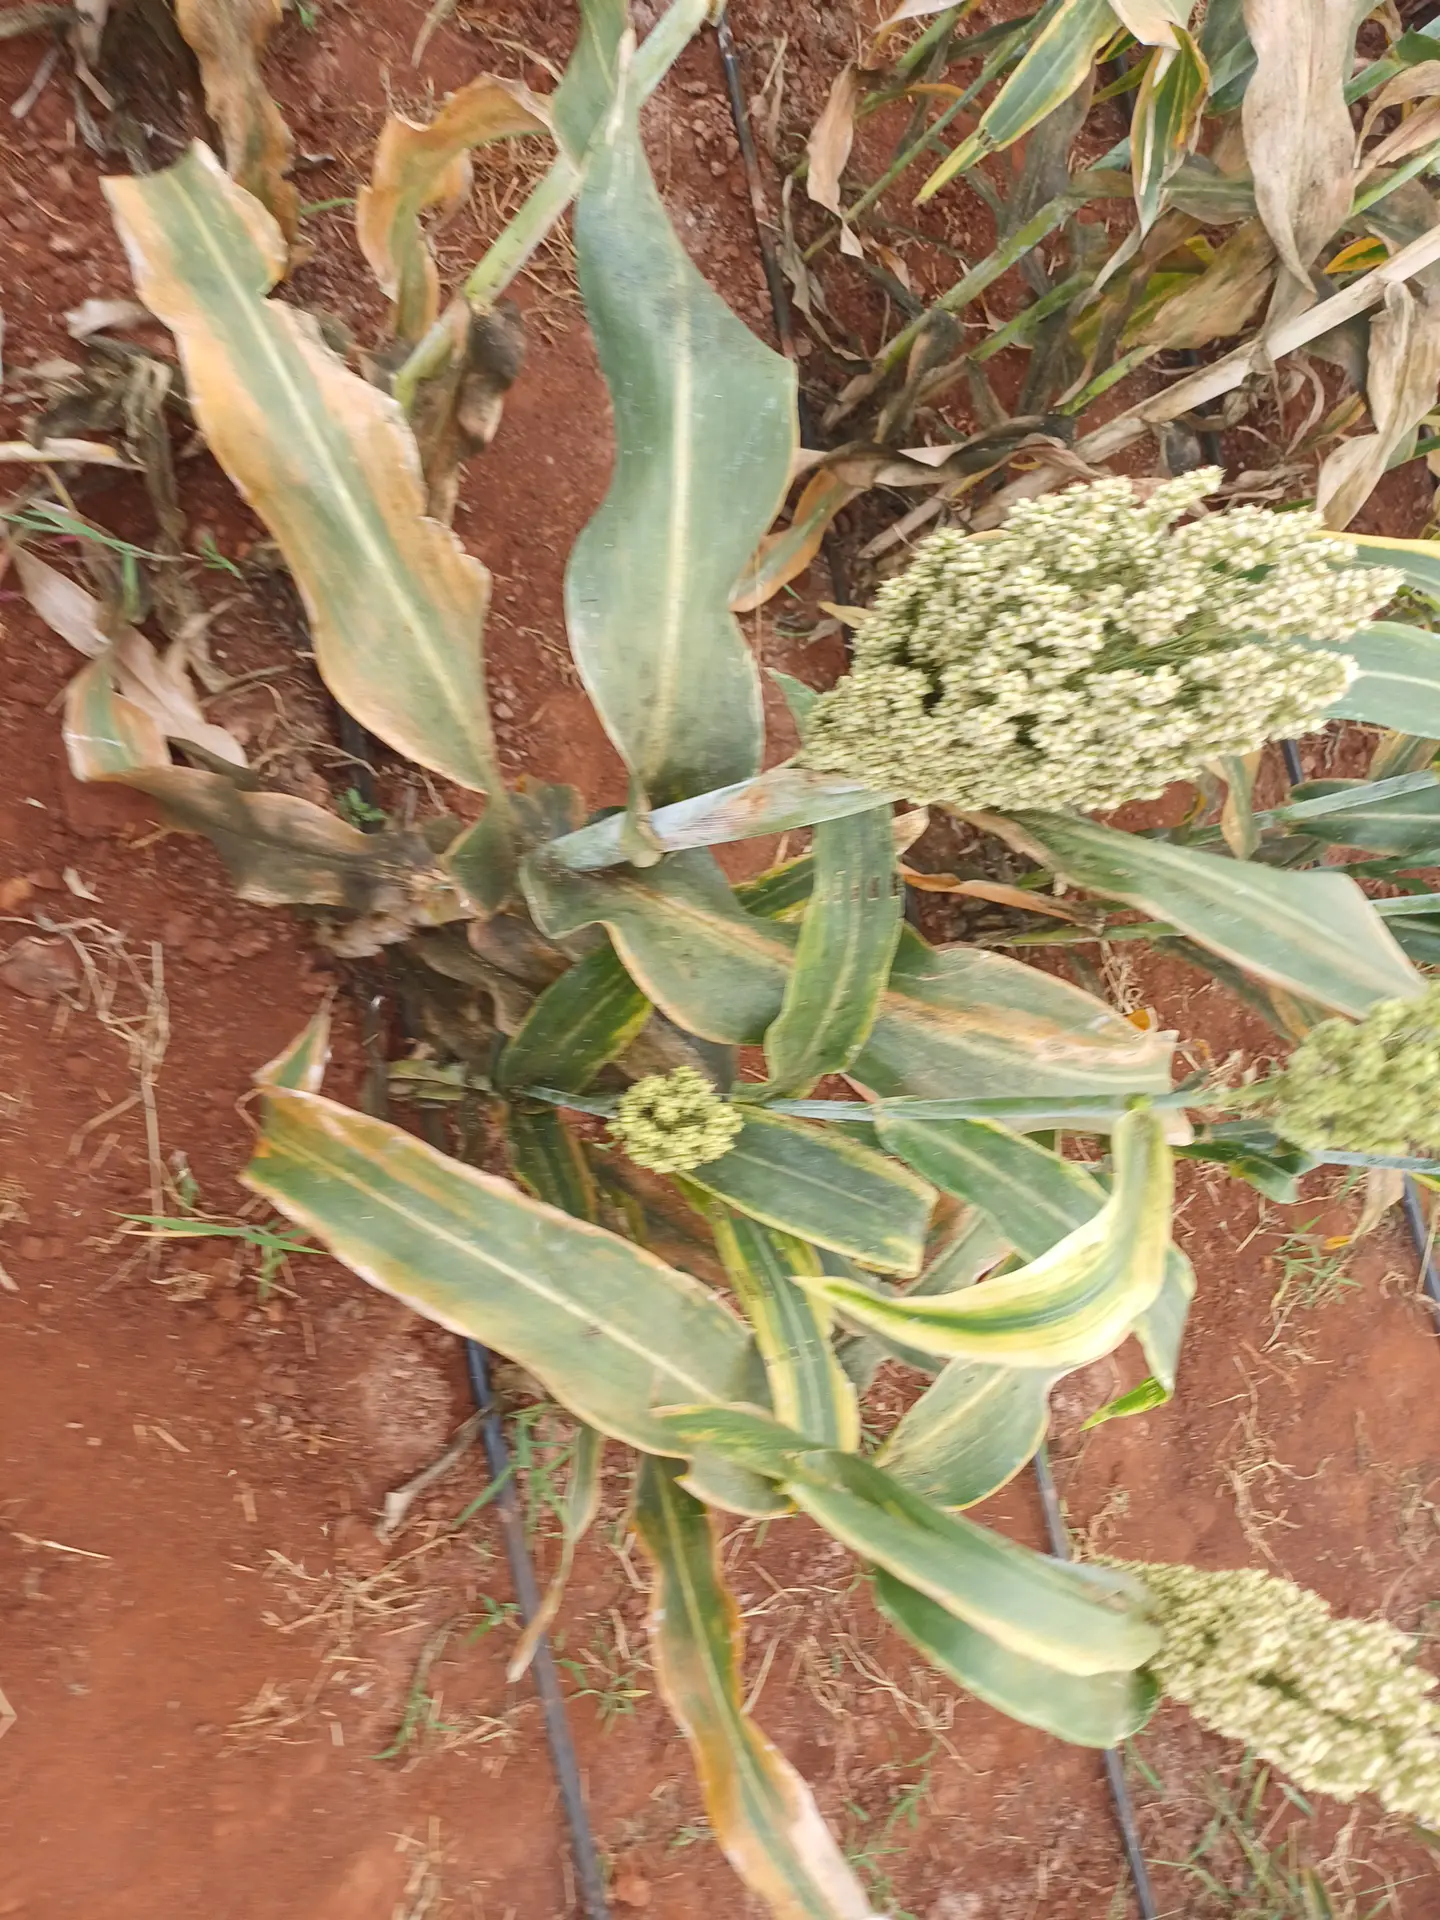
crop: sorghum
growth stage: filling grain
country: Kenya
